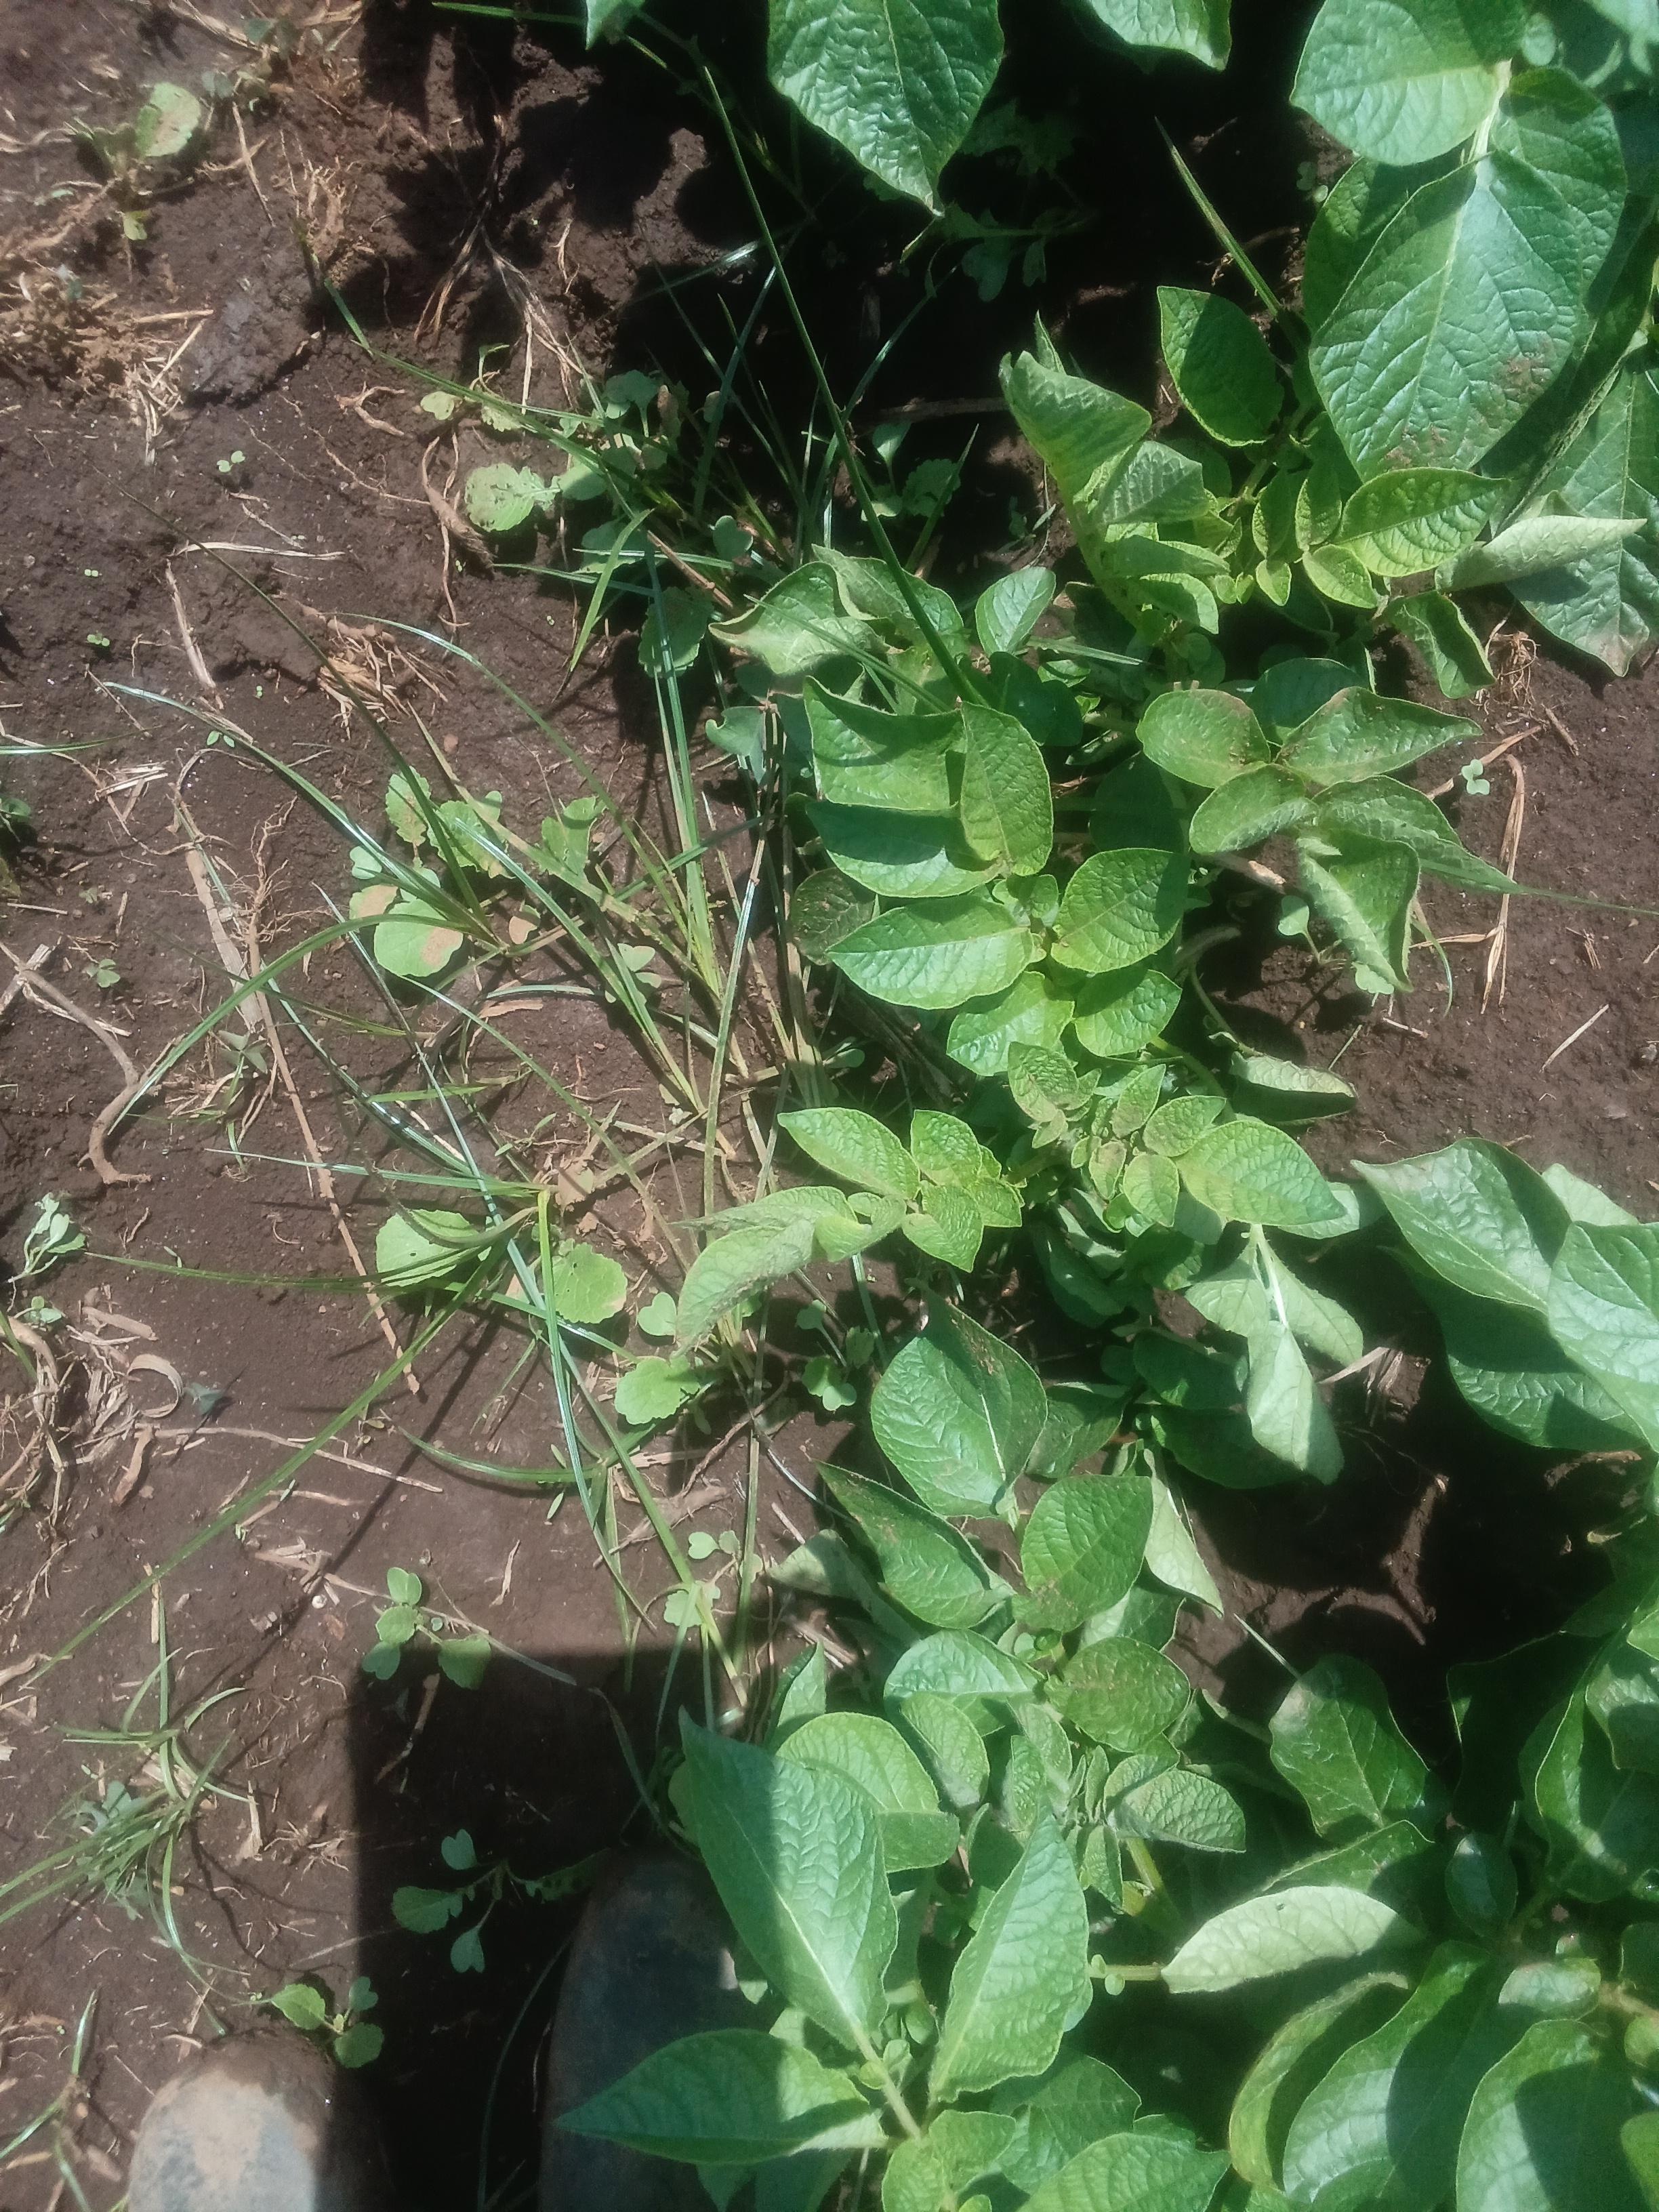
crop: potato
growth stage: vegetative
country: Kenya
